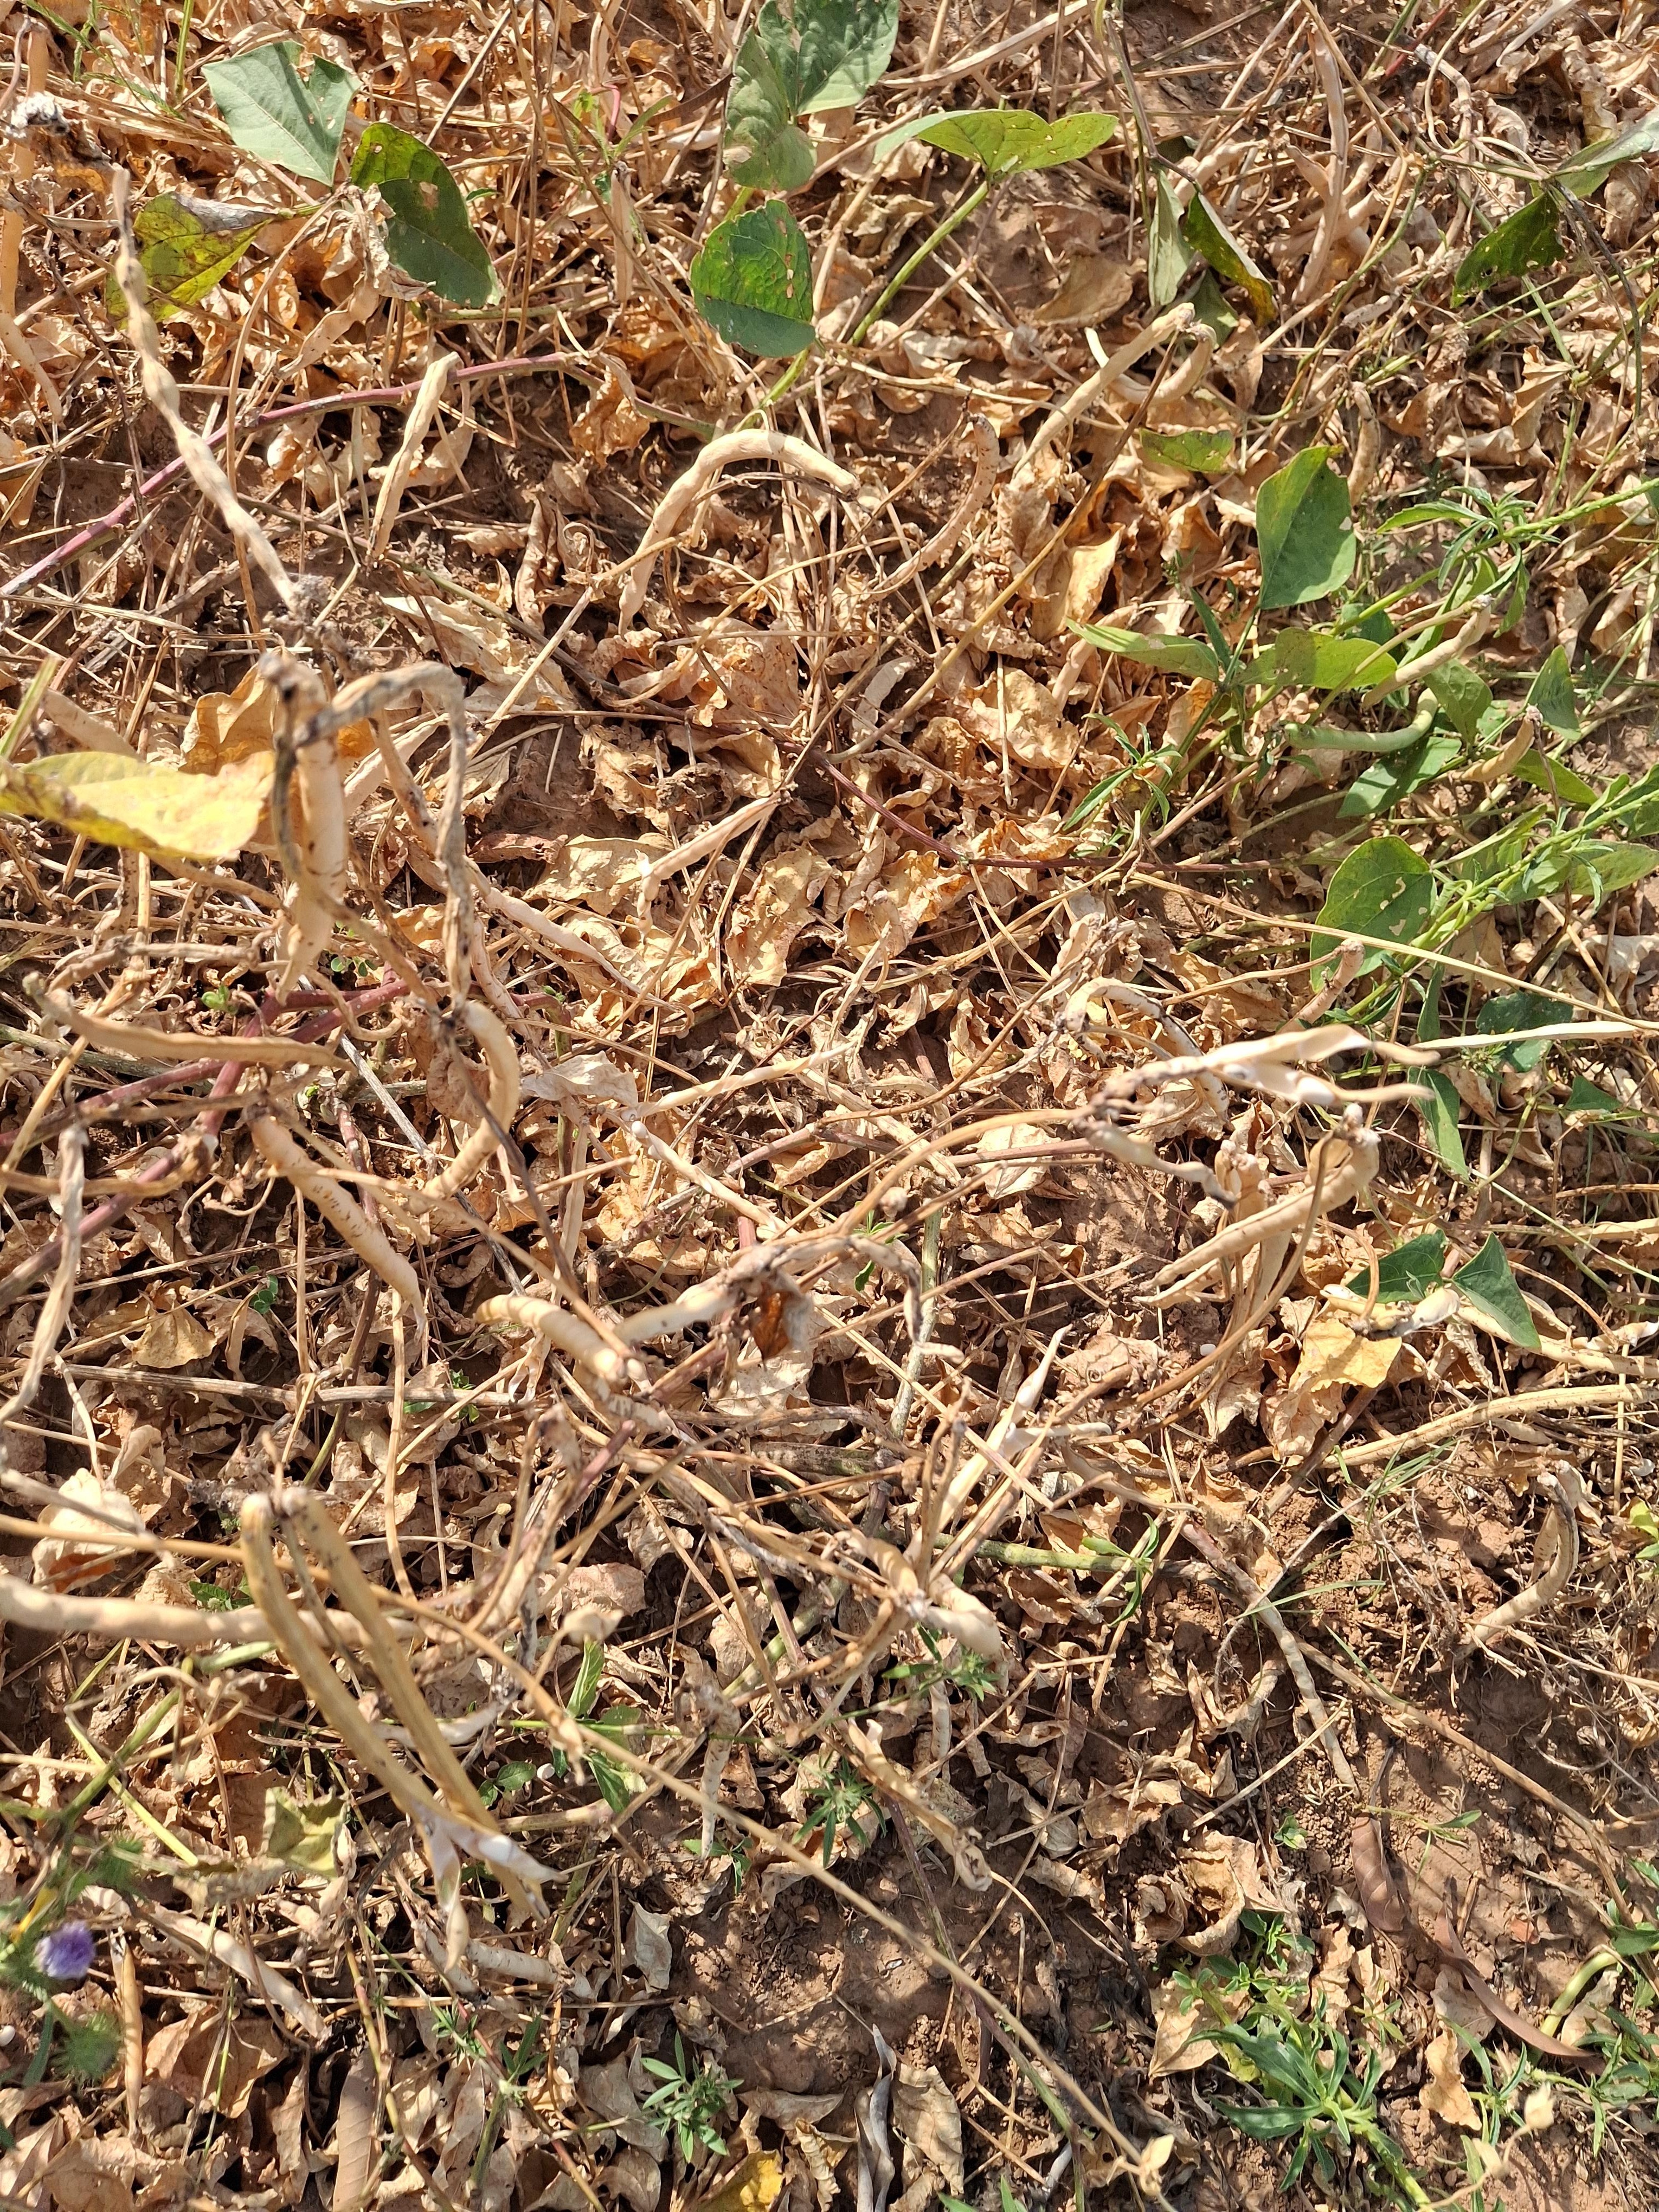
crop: cowpea
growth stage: maturity
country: Nigeria
